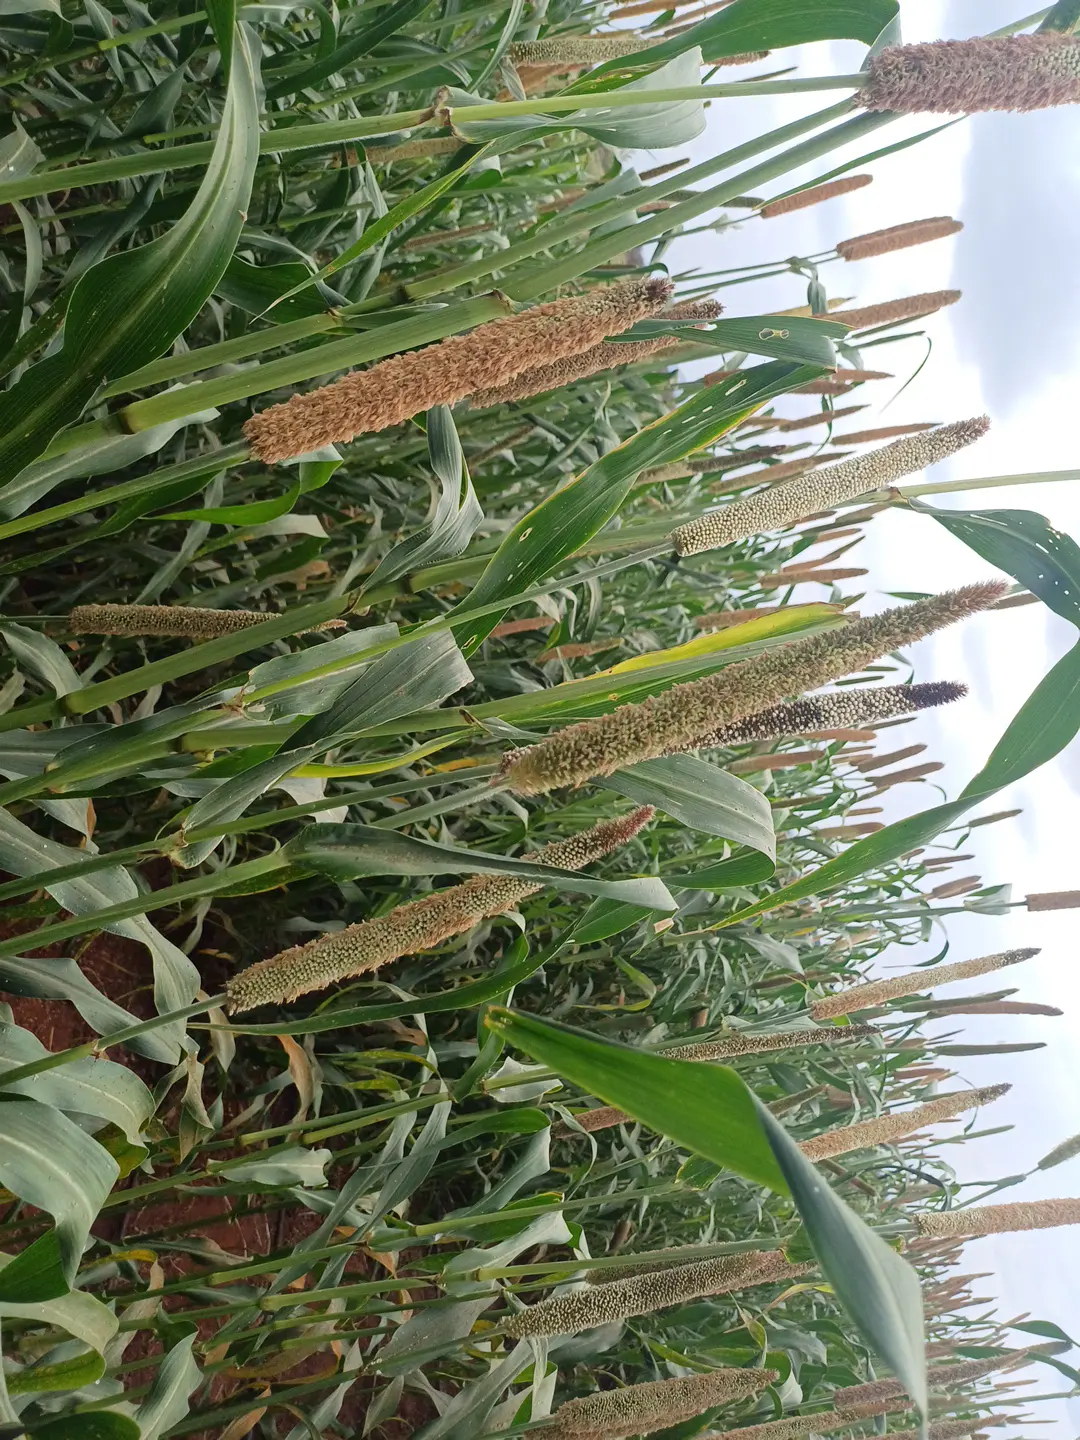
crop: pearl millet
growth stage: filling grain
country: Kenya
